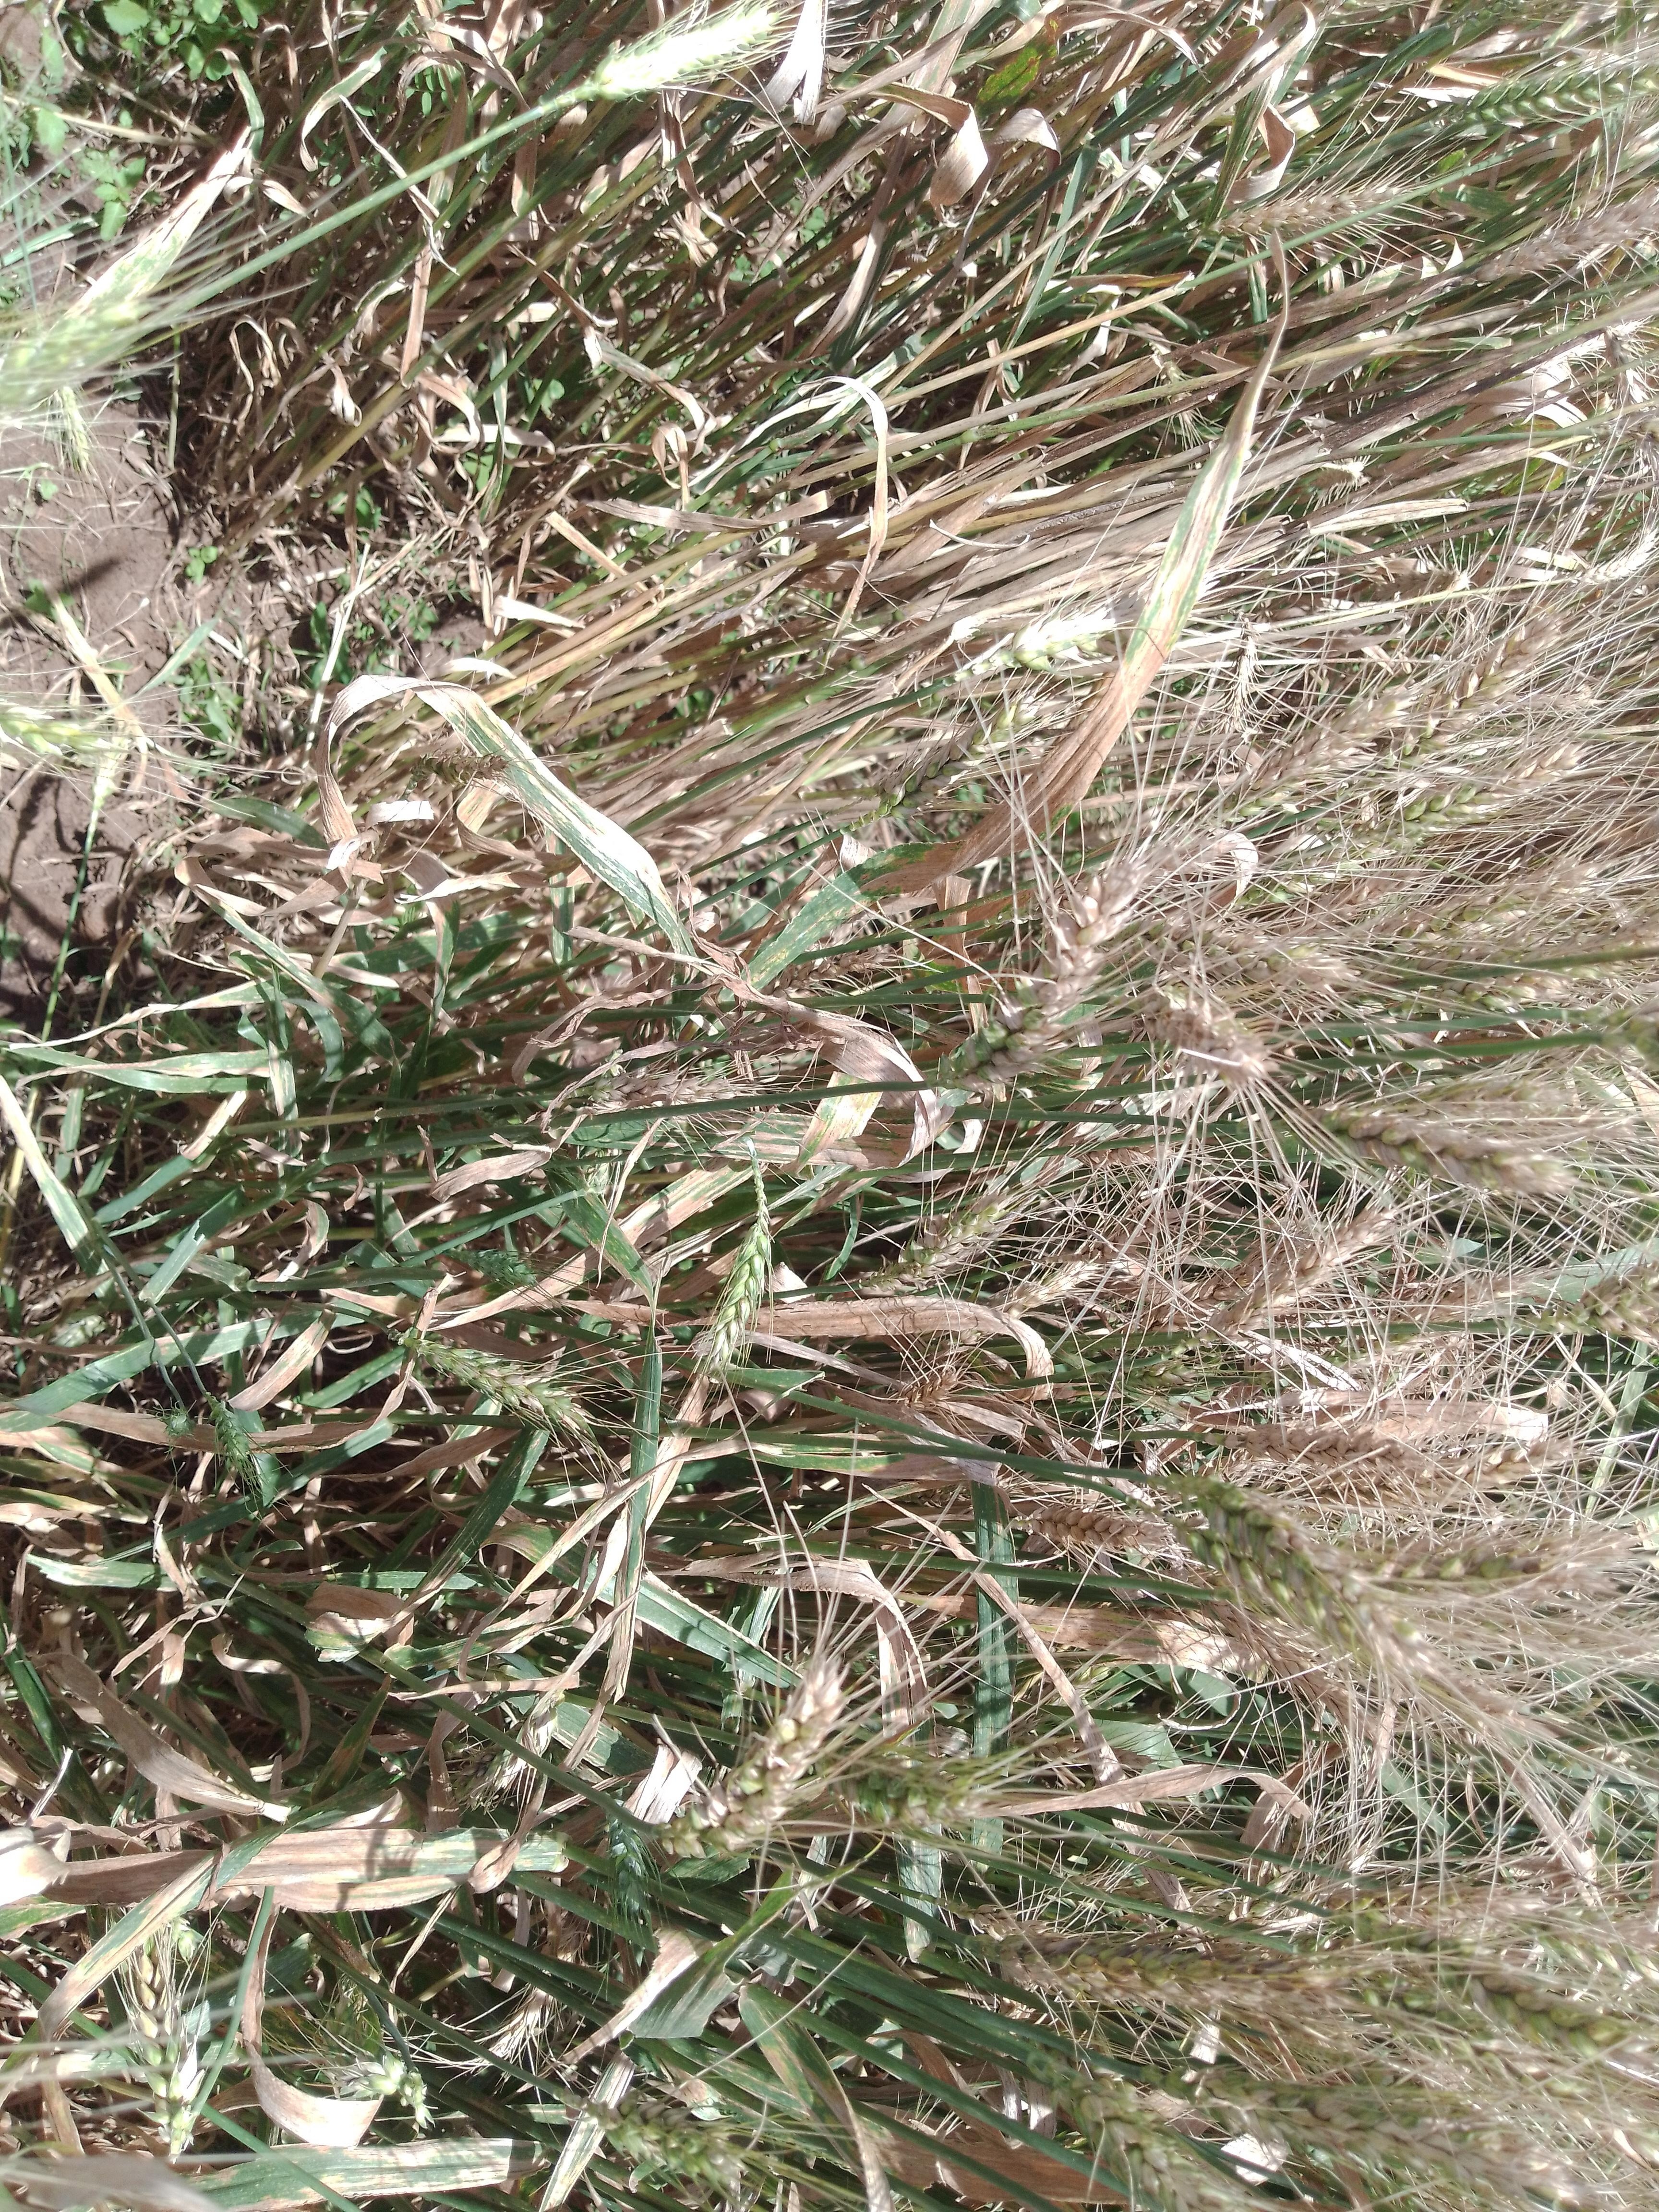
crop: wheat
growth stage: maturity
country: Kenya
